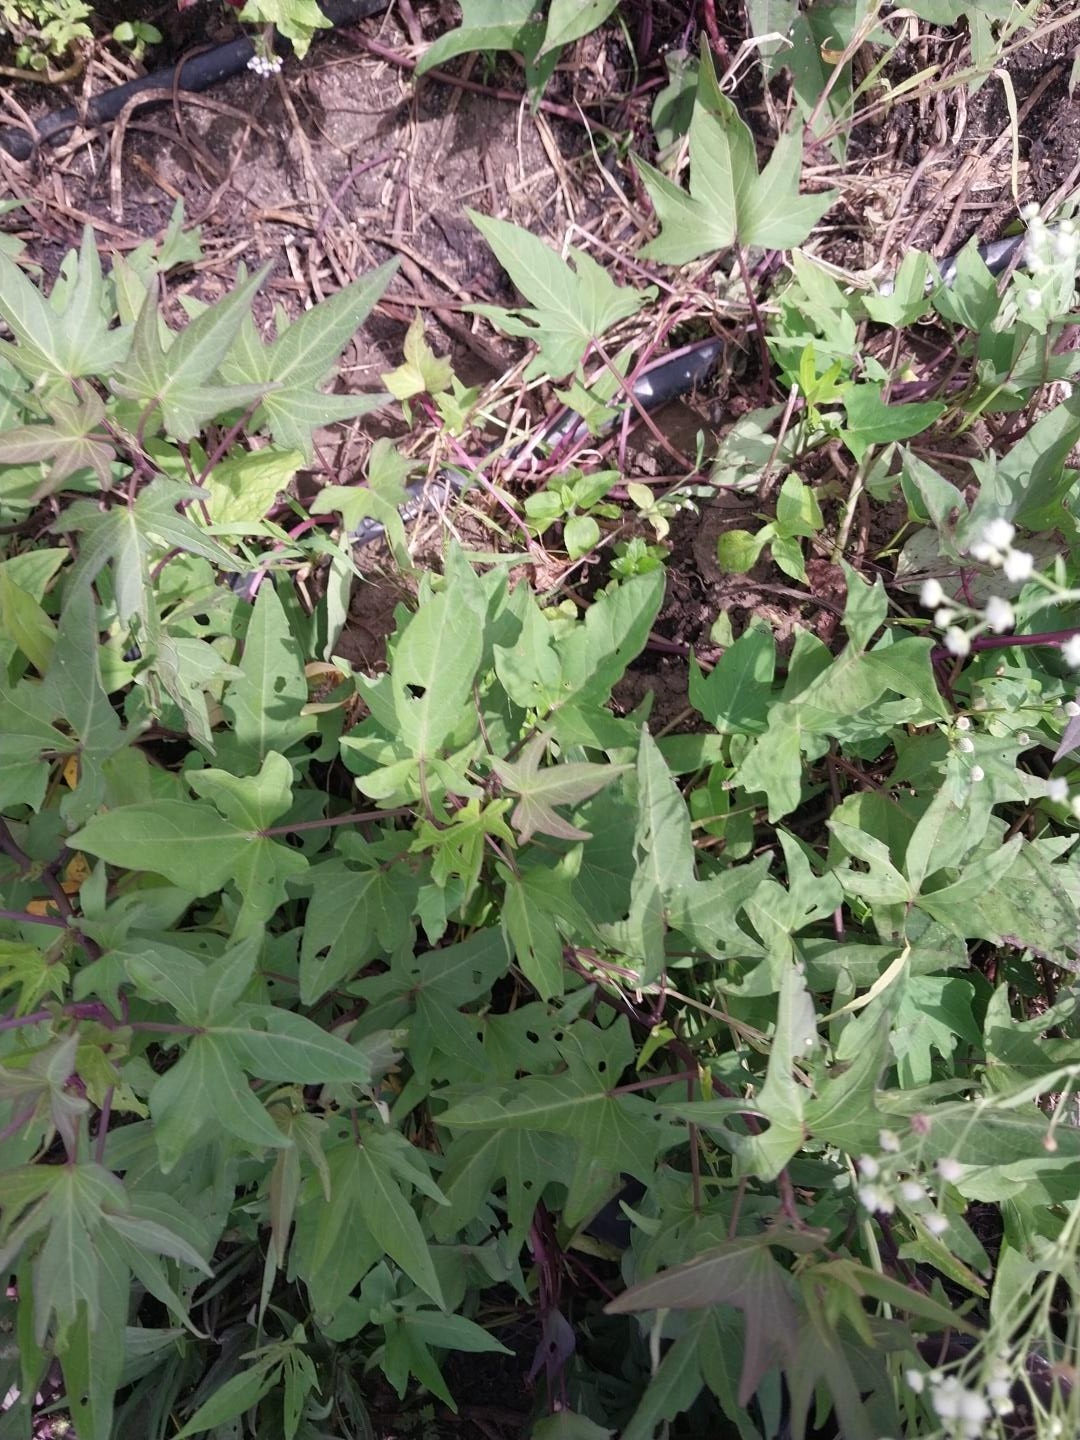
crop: sweet potato
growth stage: development pod
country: Tanzania
